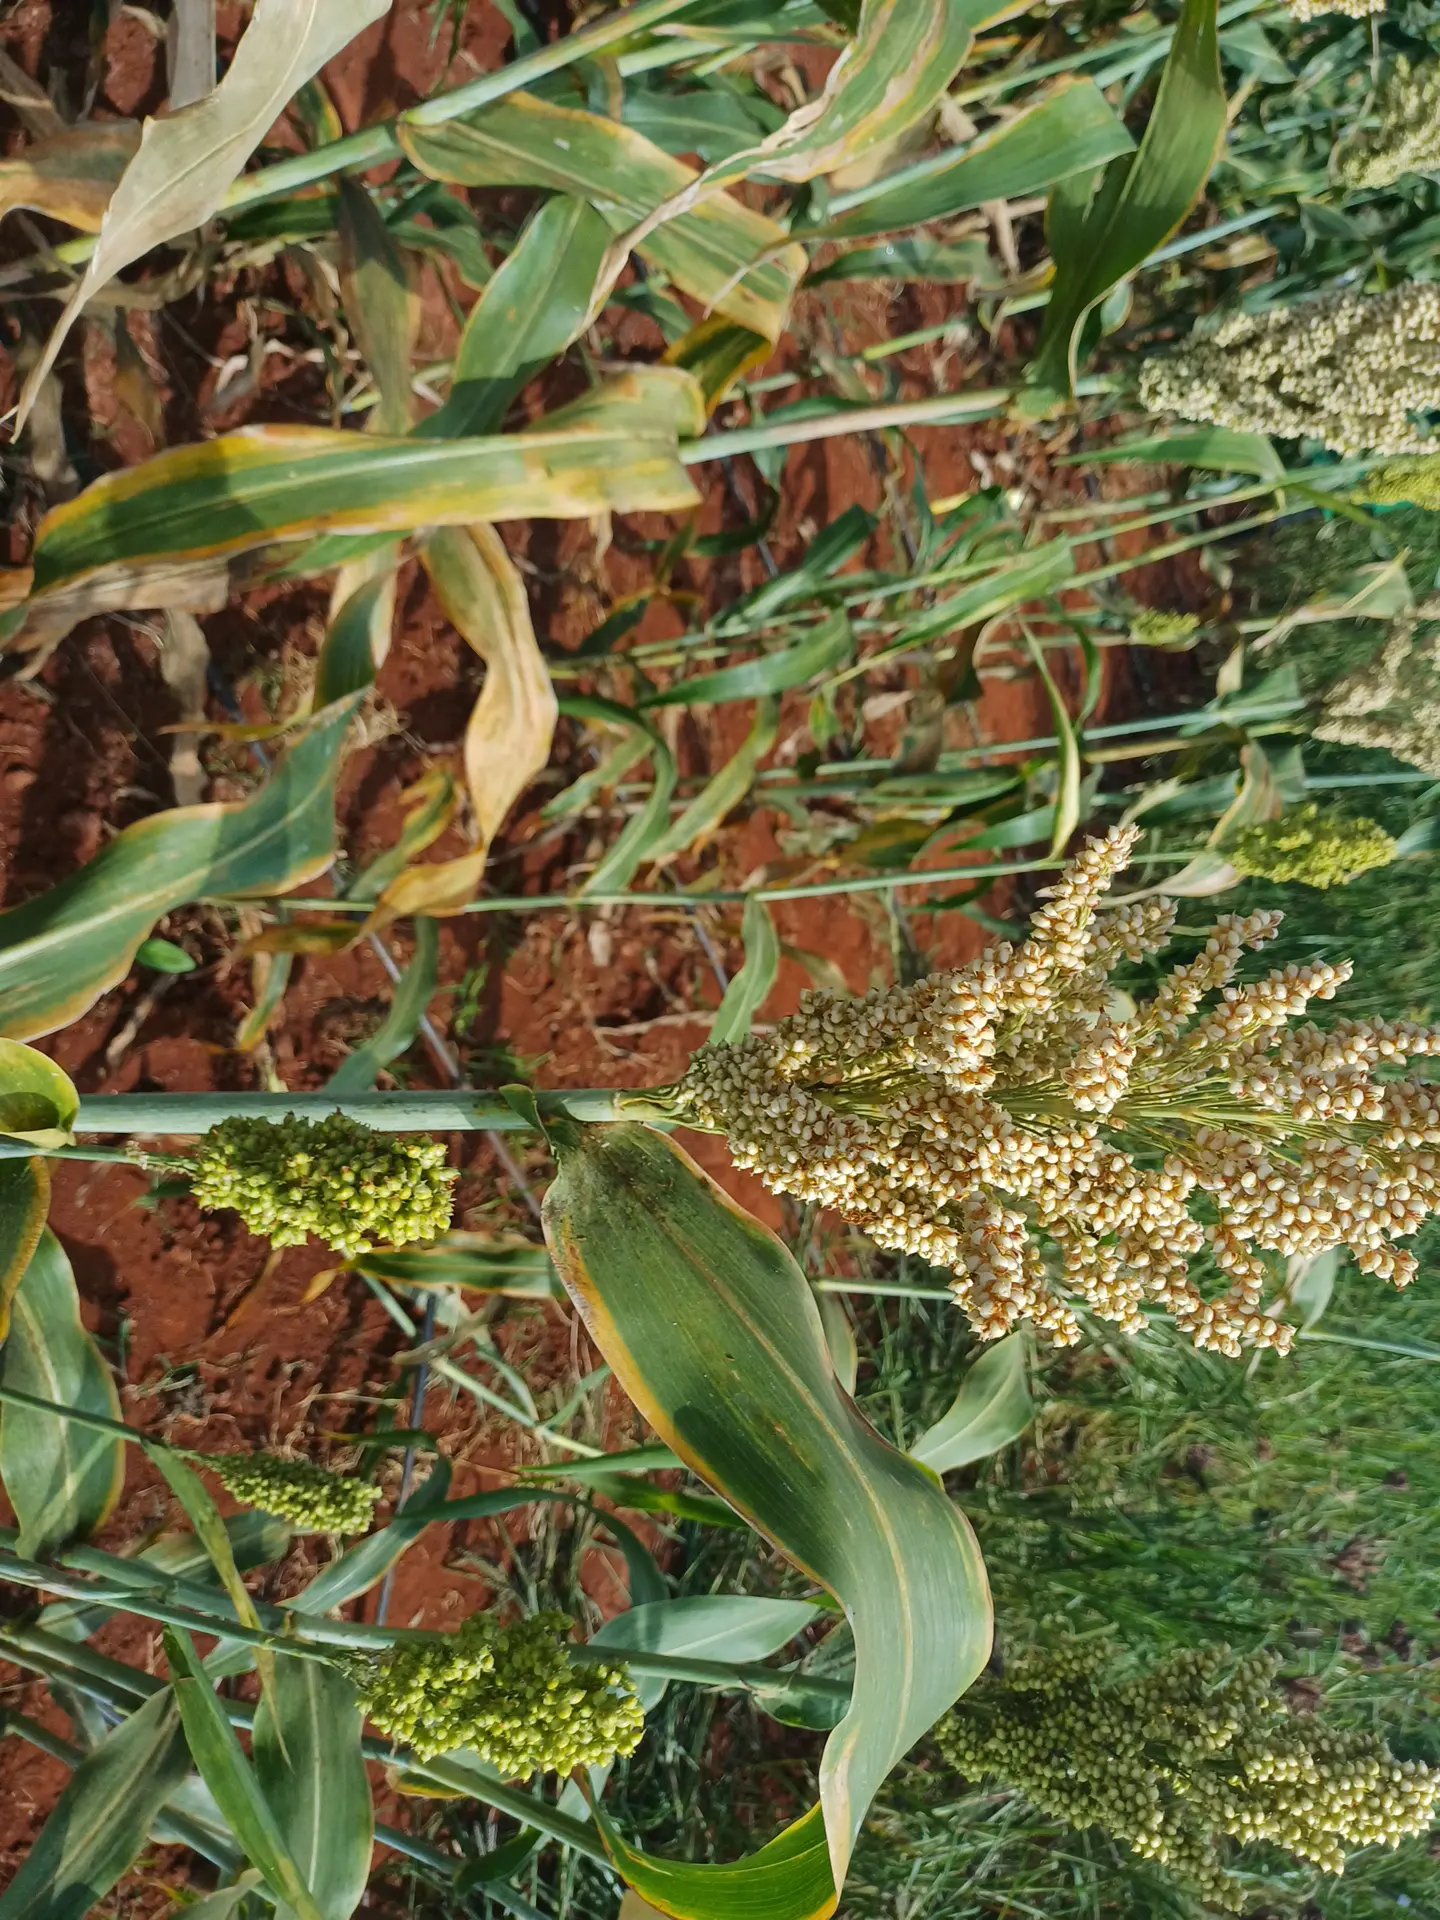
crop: sorghum
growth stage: filling grain
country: Kenya
